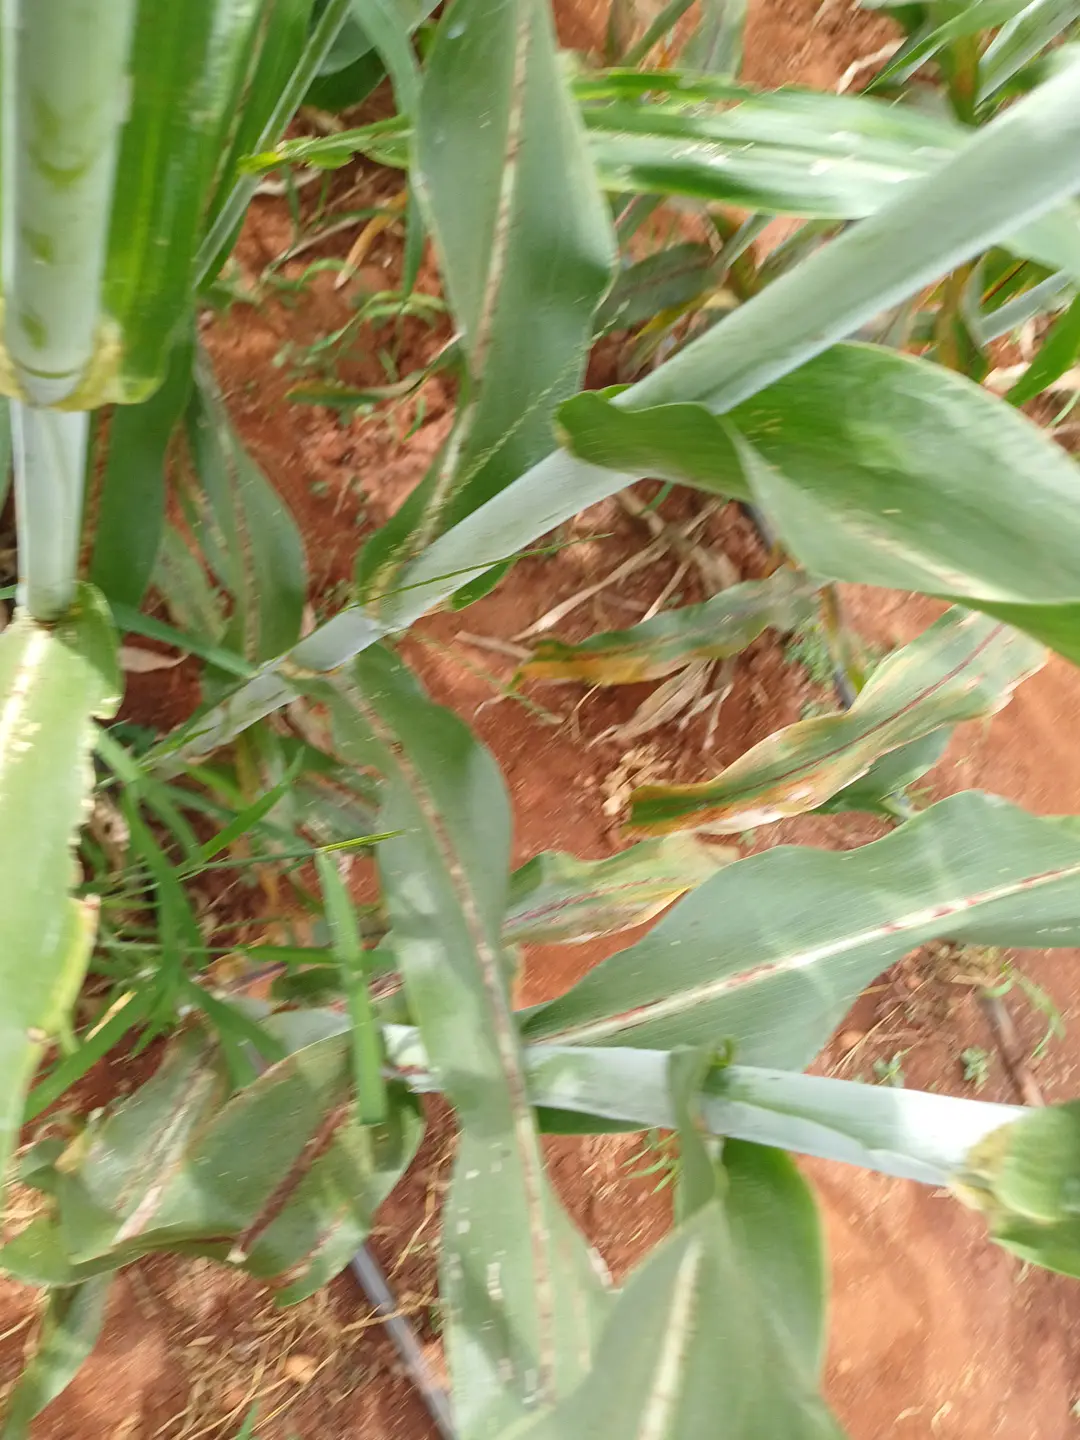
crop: sorghum
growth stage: filling grain
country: Kenya
